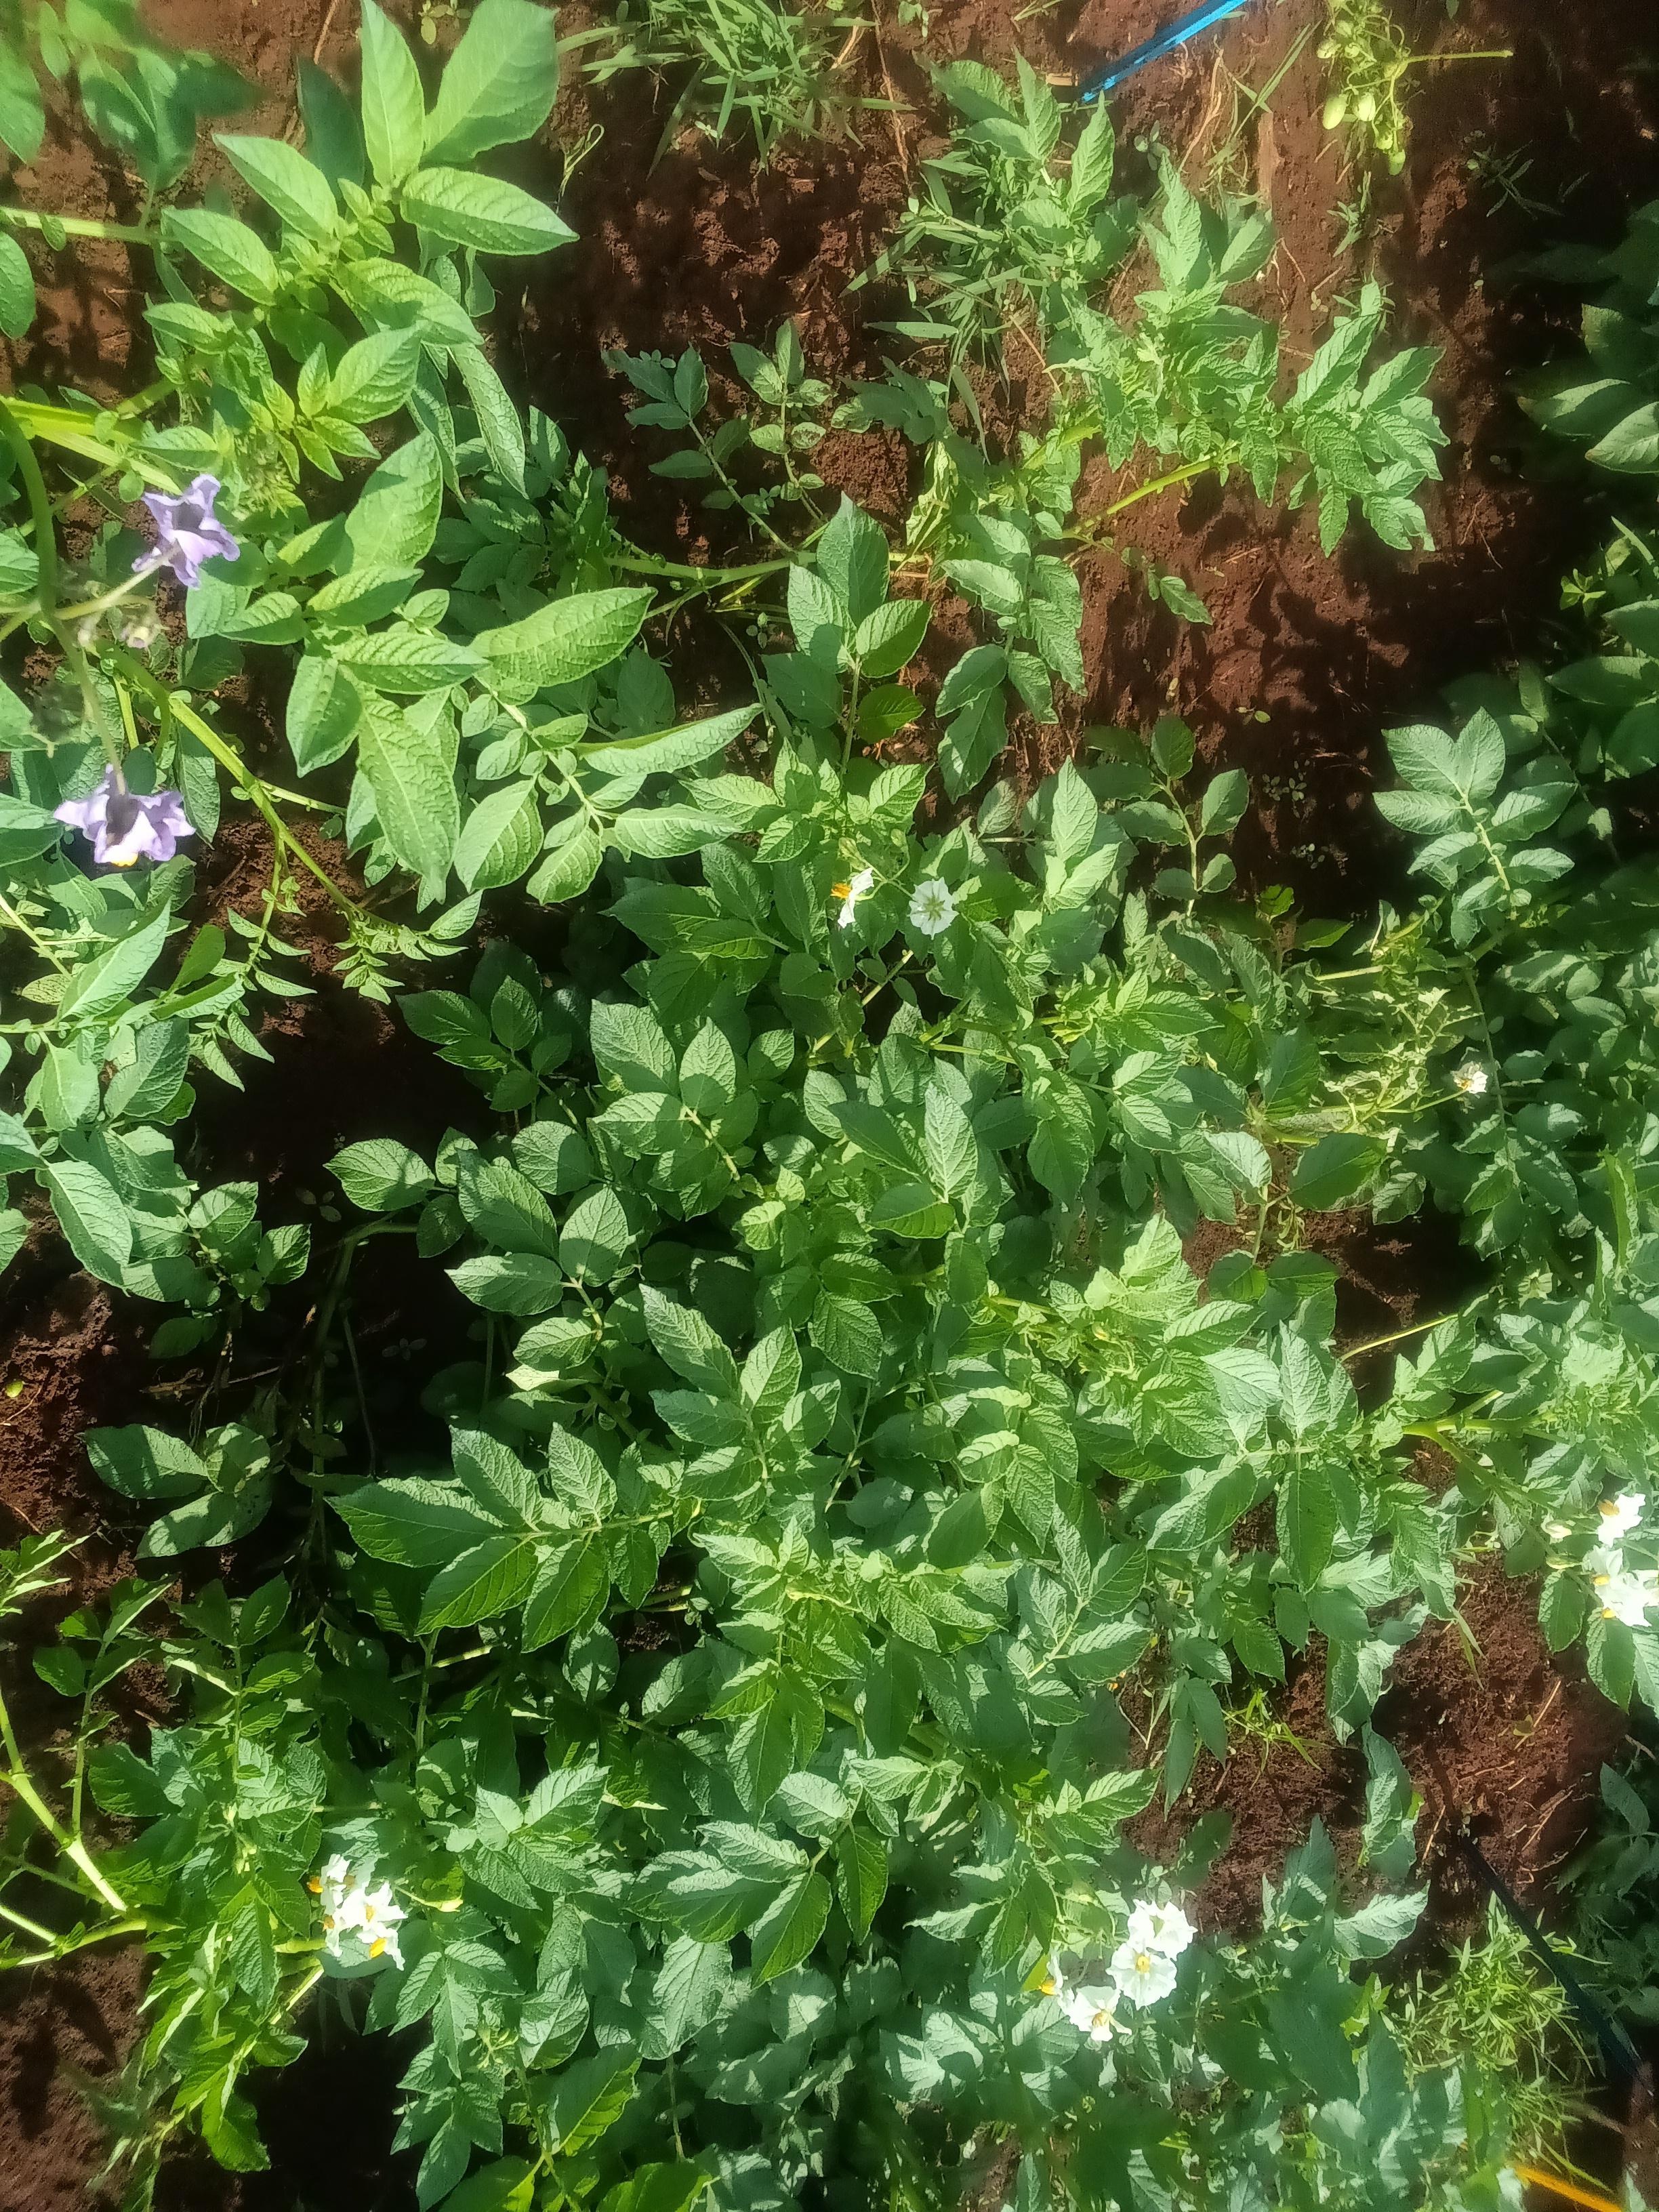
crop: potato
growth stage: flowering
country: Kenya
